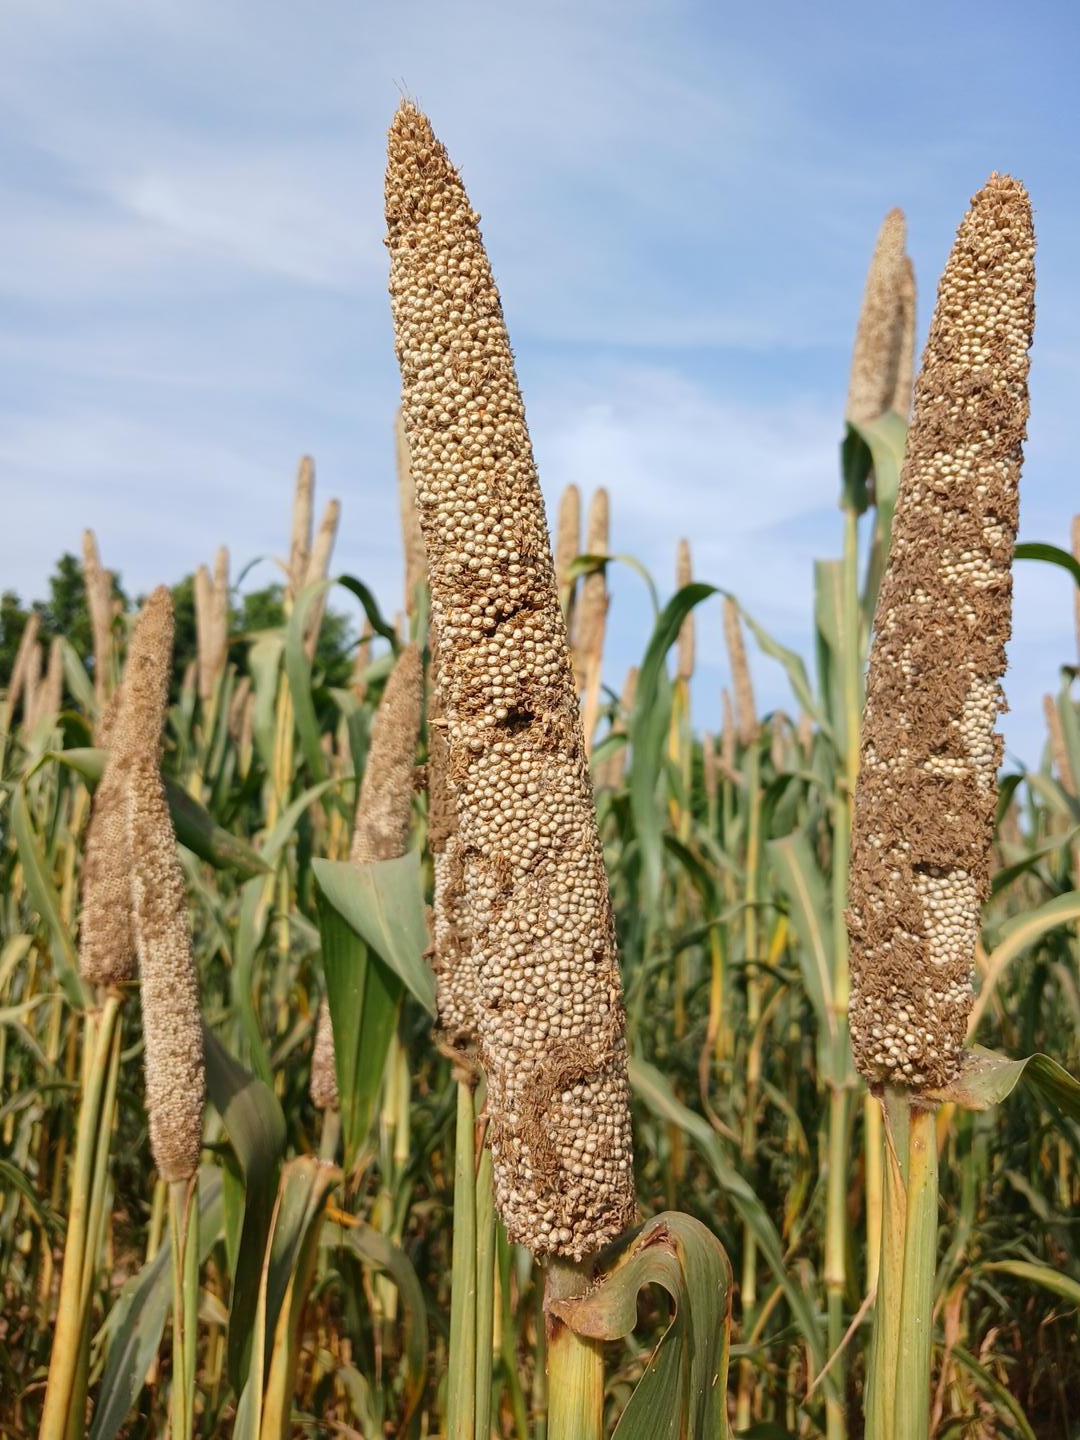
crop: pearl millet
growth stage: maturity
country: Senegal
